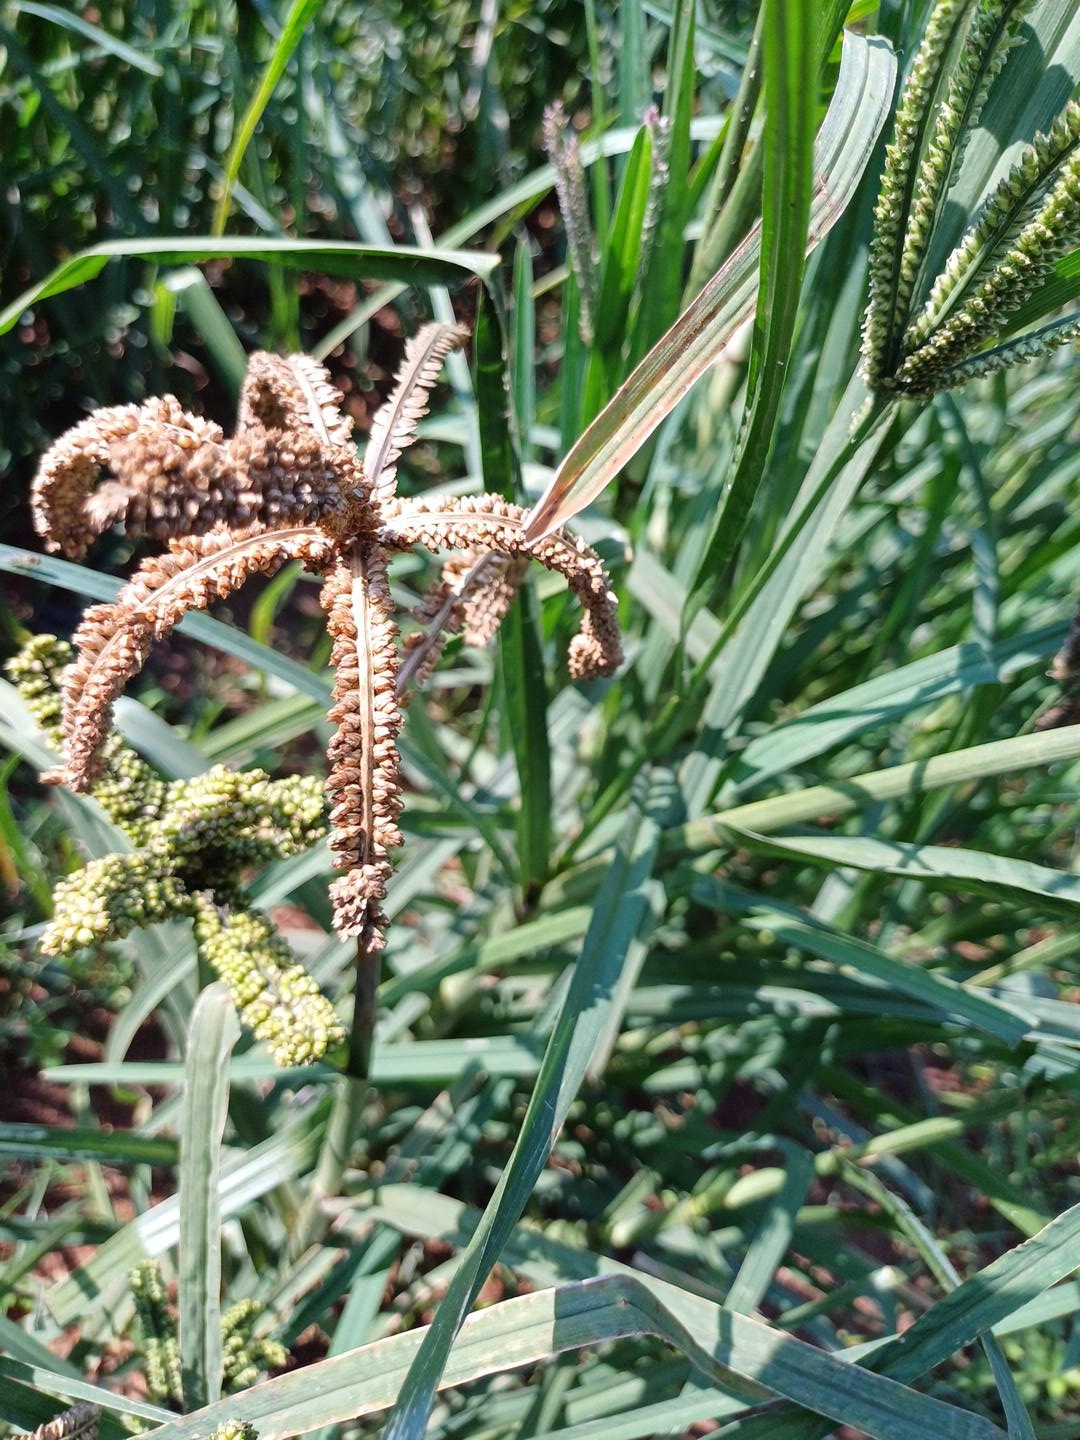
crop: finger millet
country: Kenya
